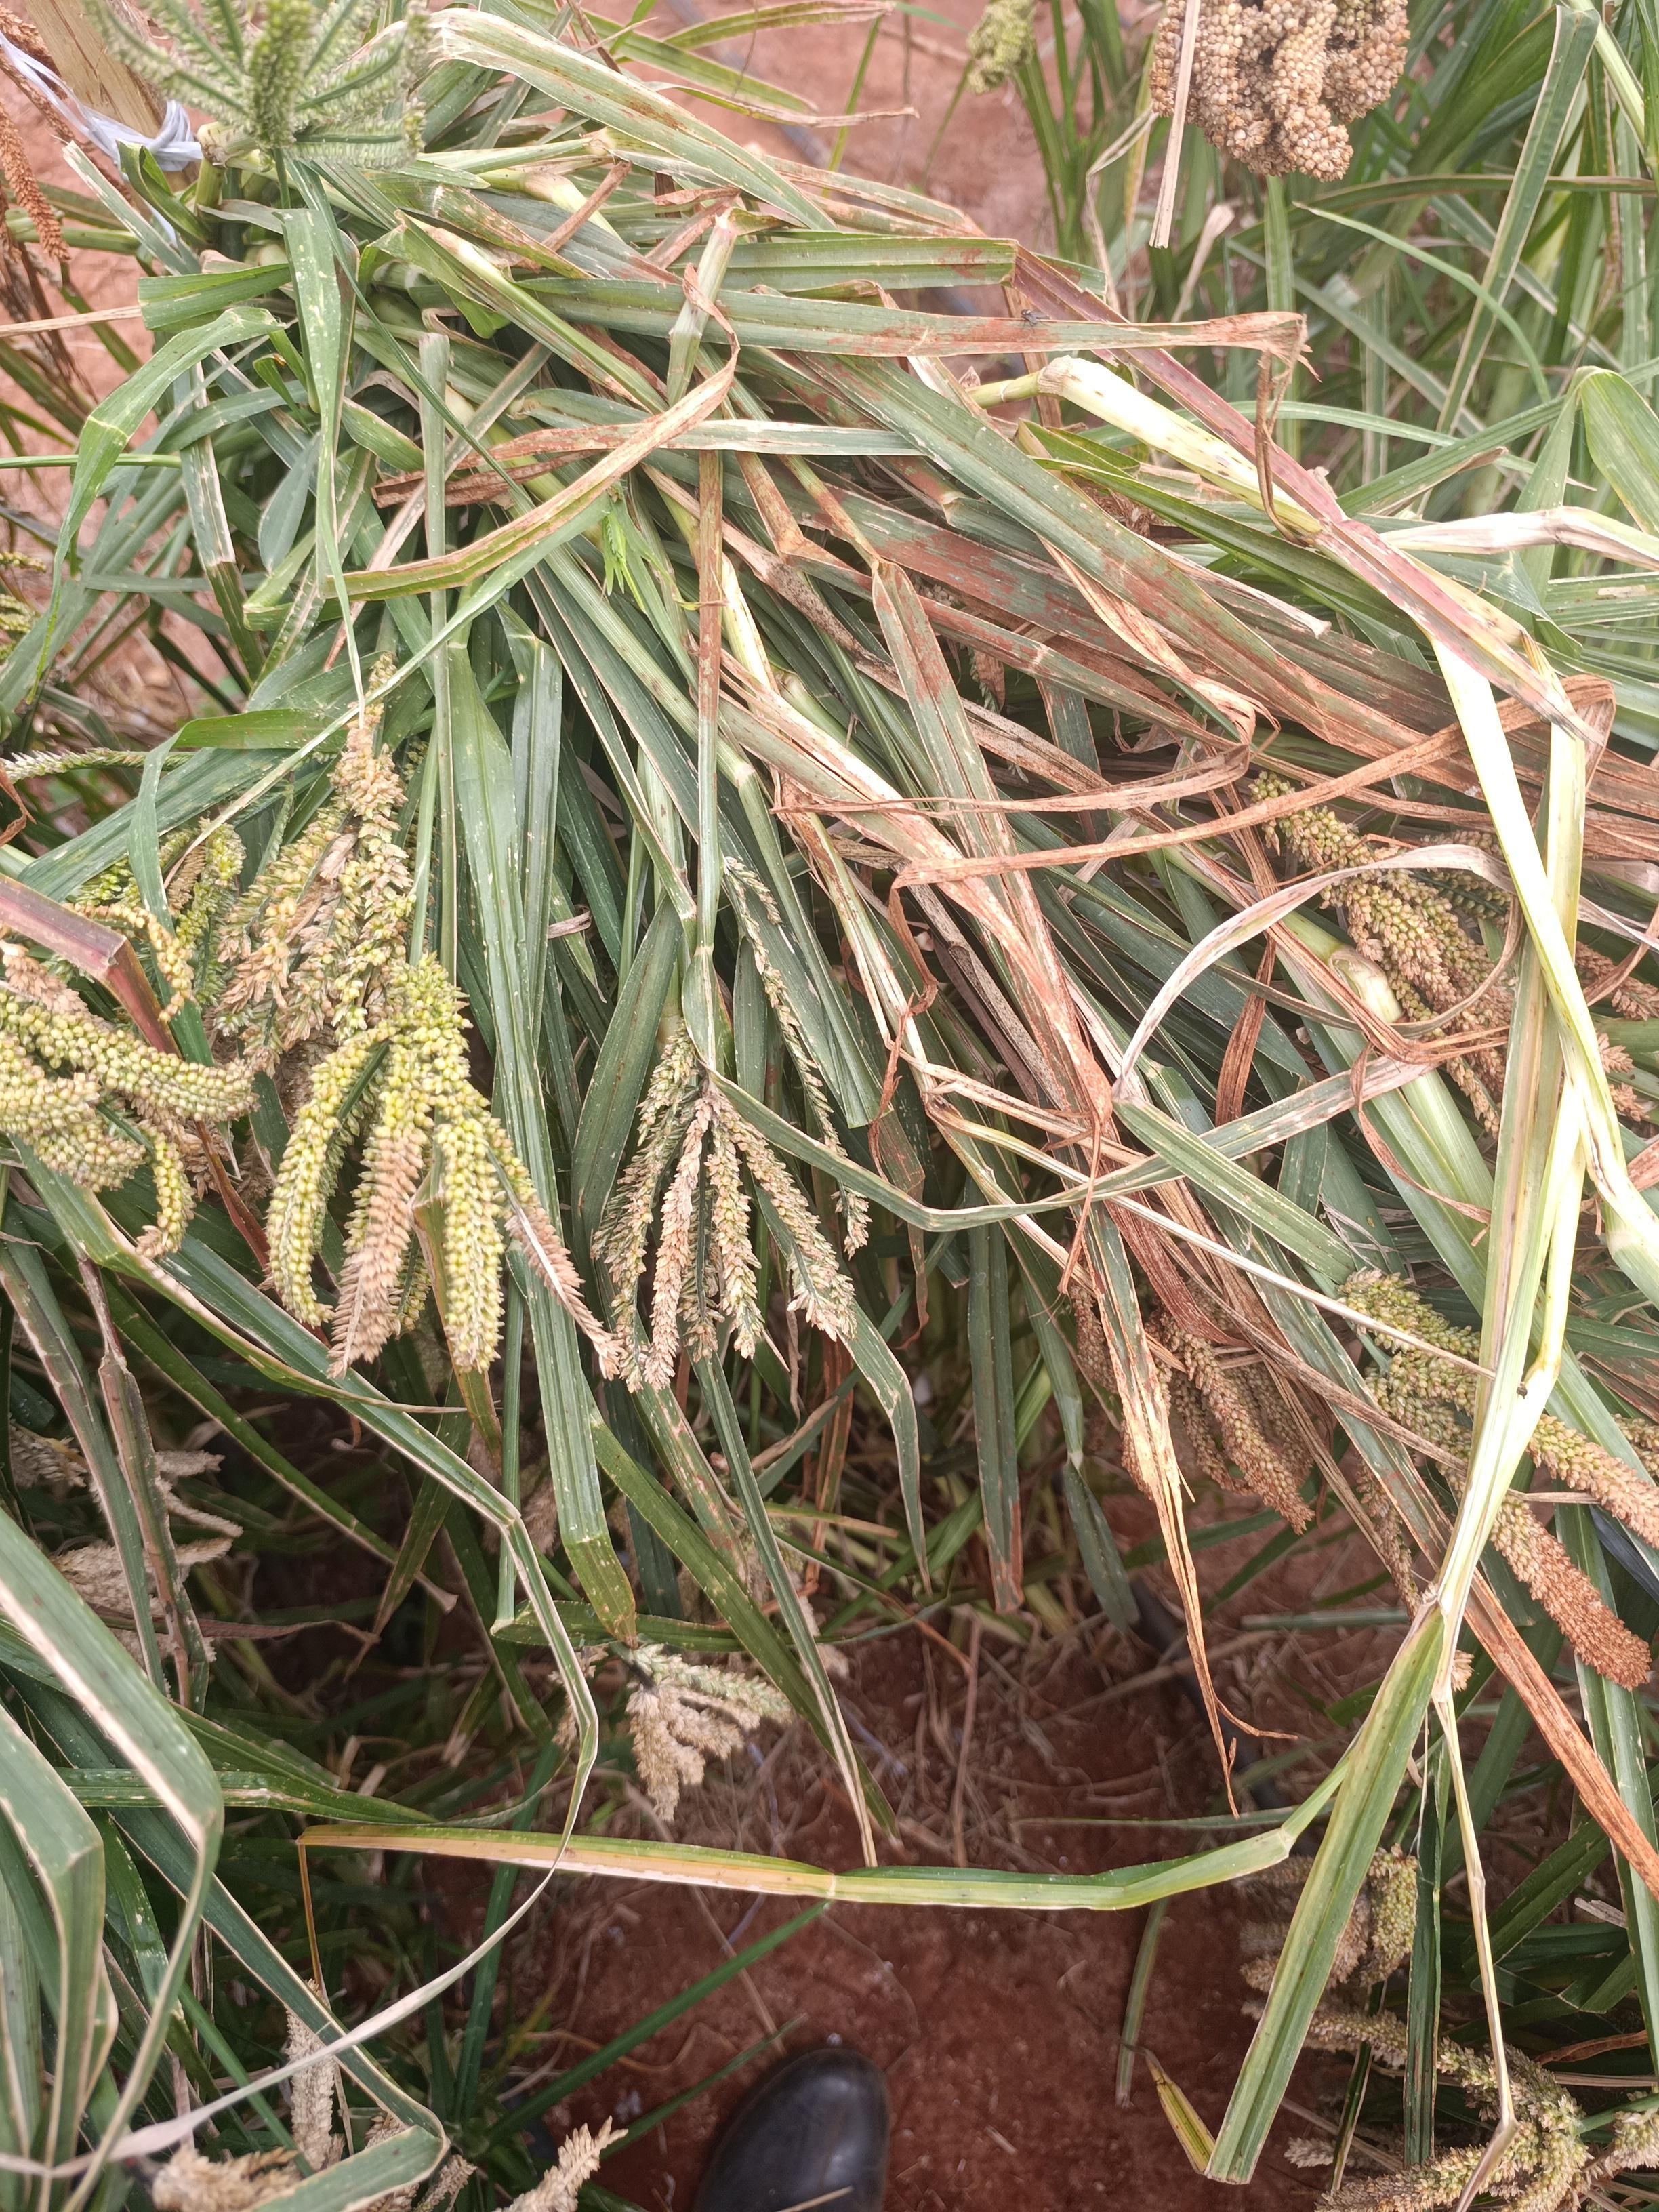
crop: finger millet
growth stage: filling grain
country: Kenya
